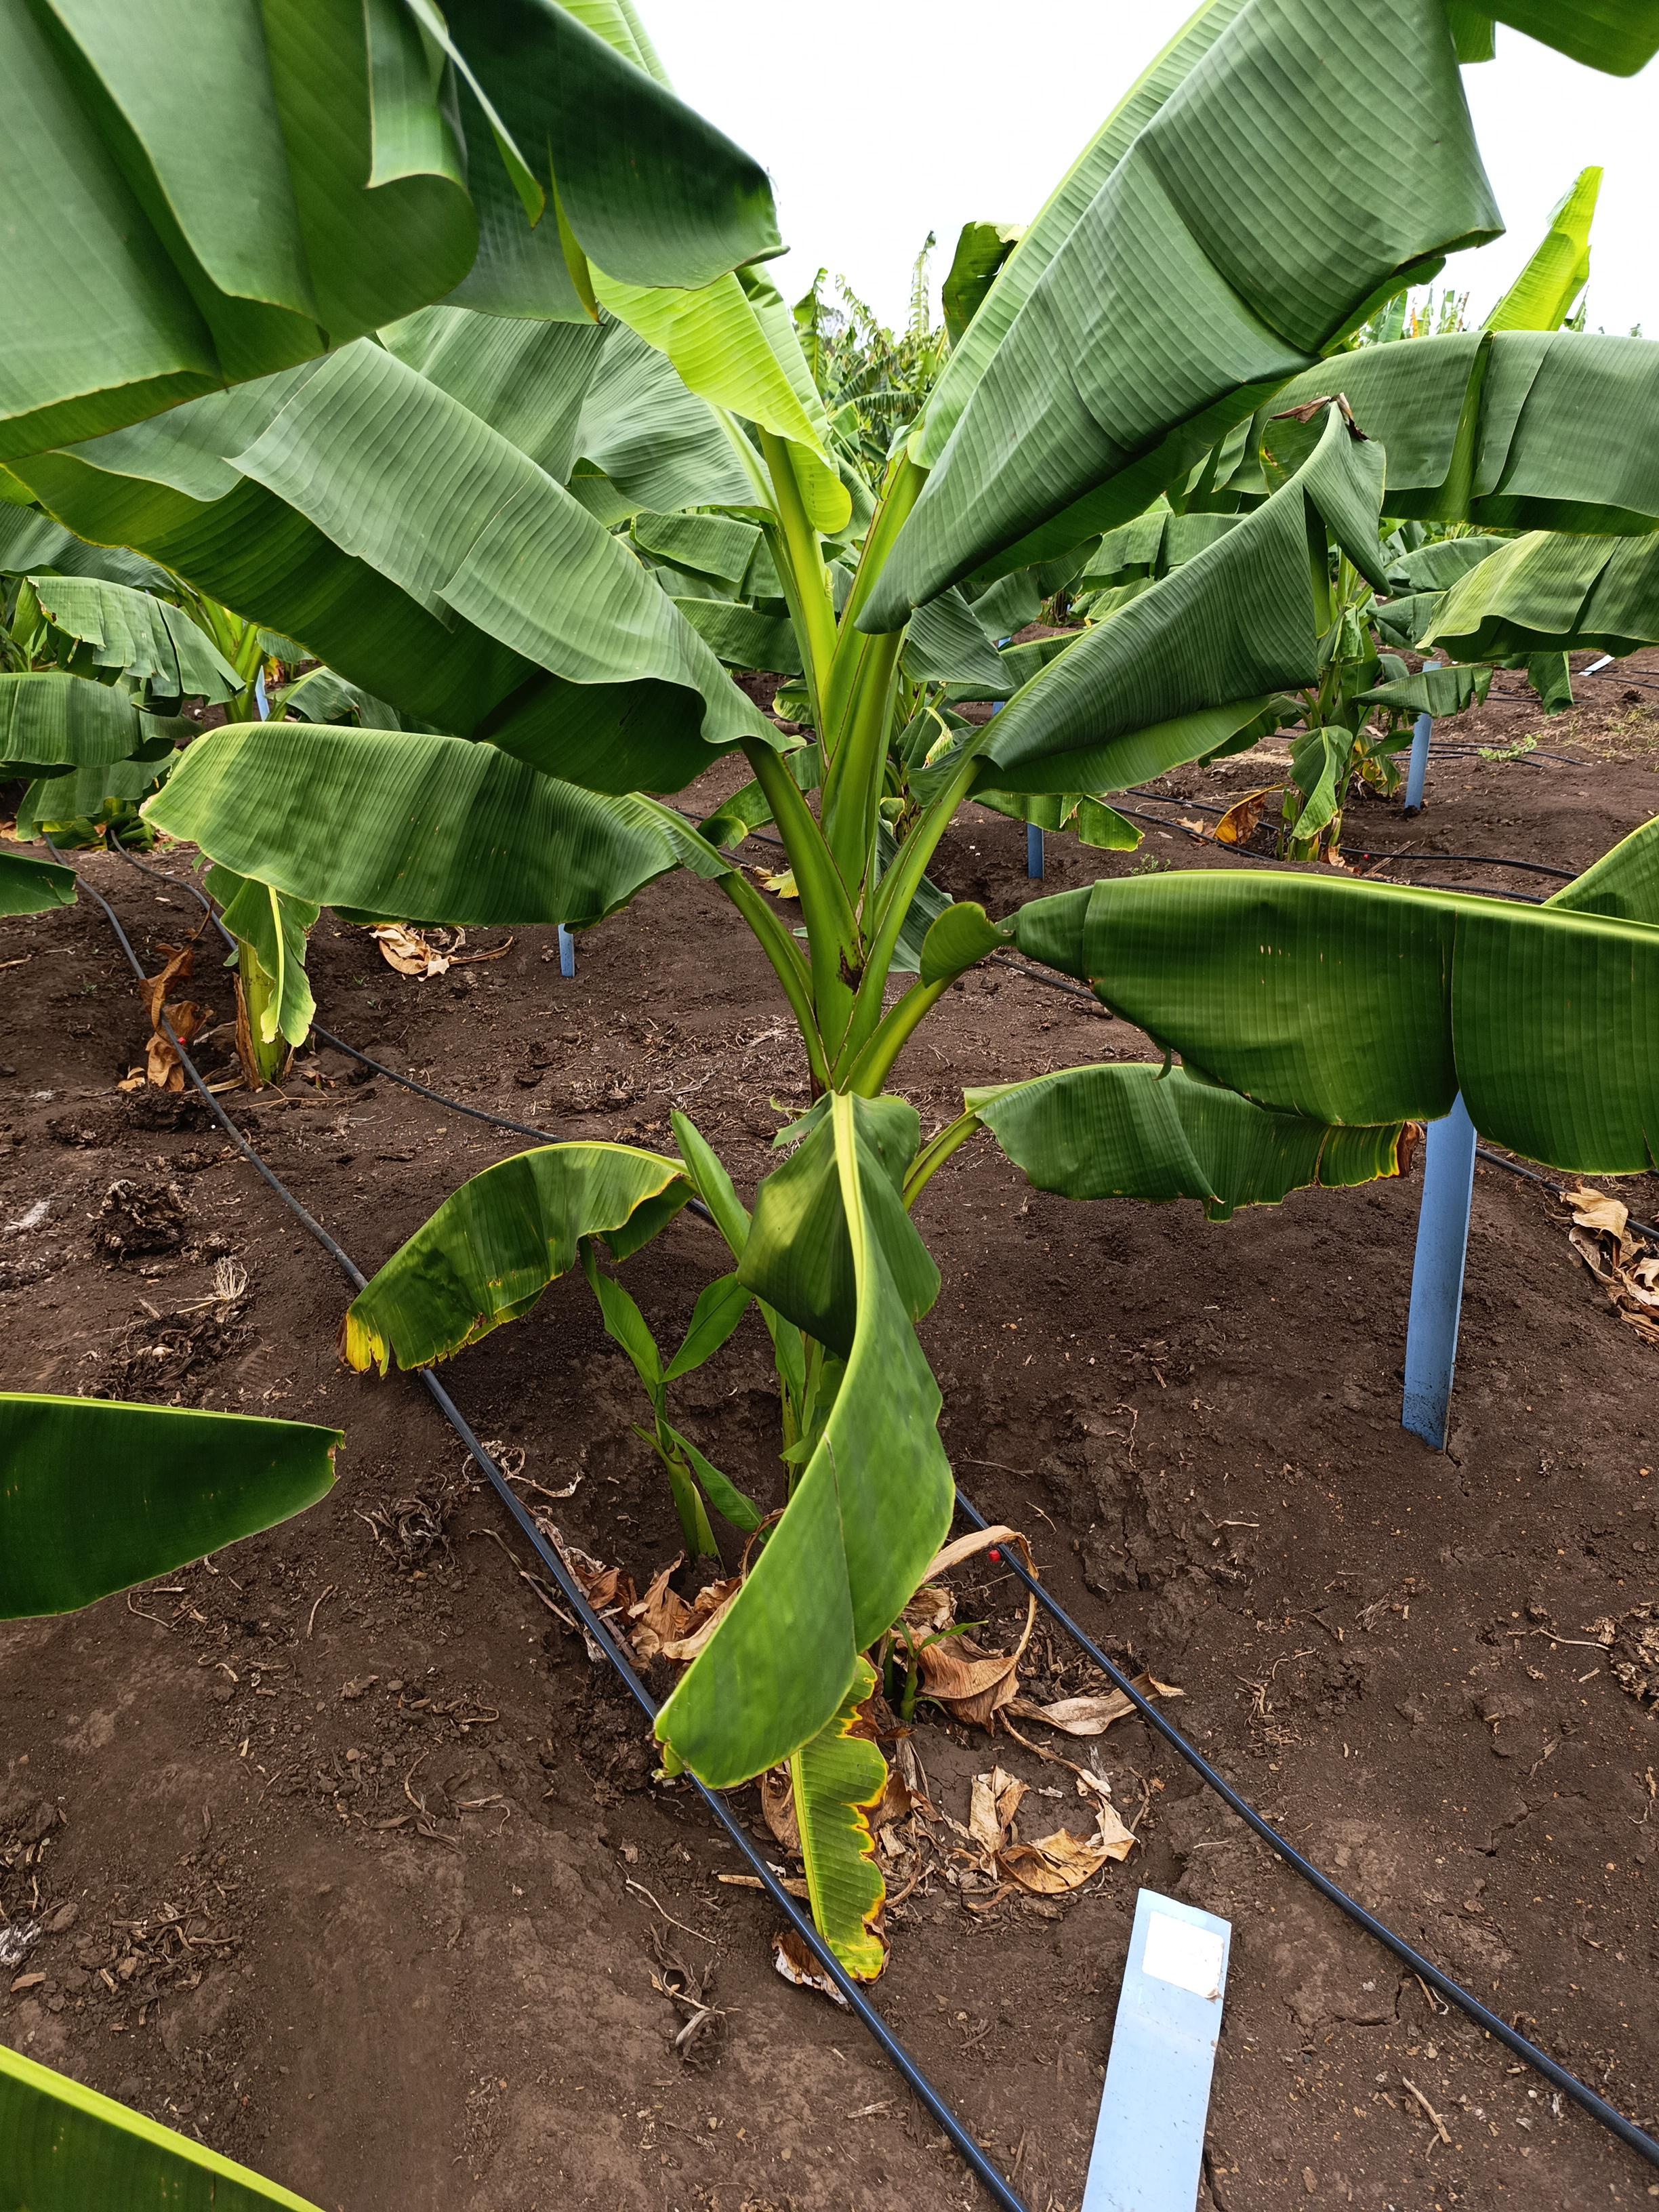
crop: banana
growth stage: vegetative
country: Tanzania
